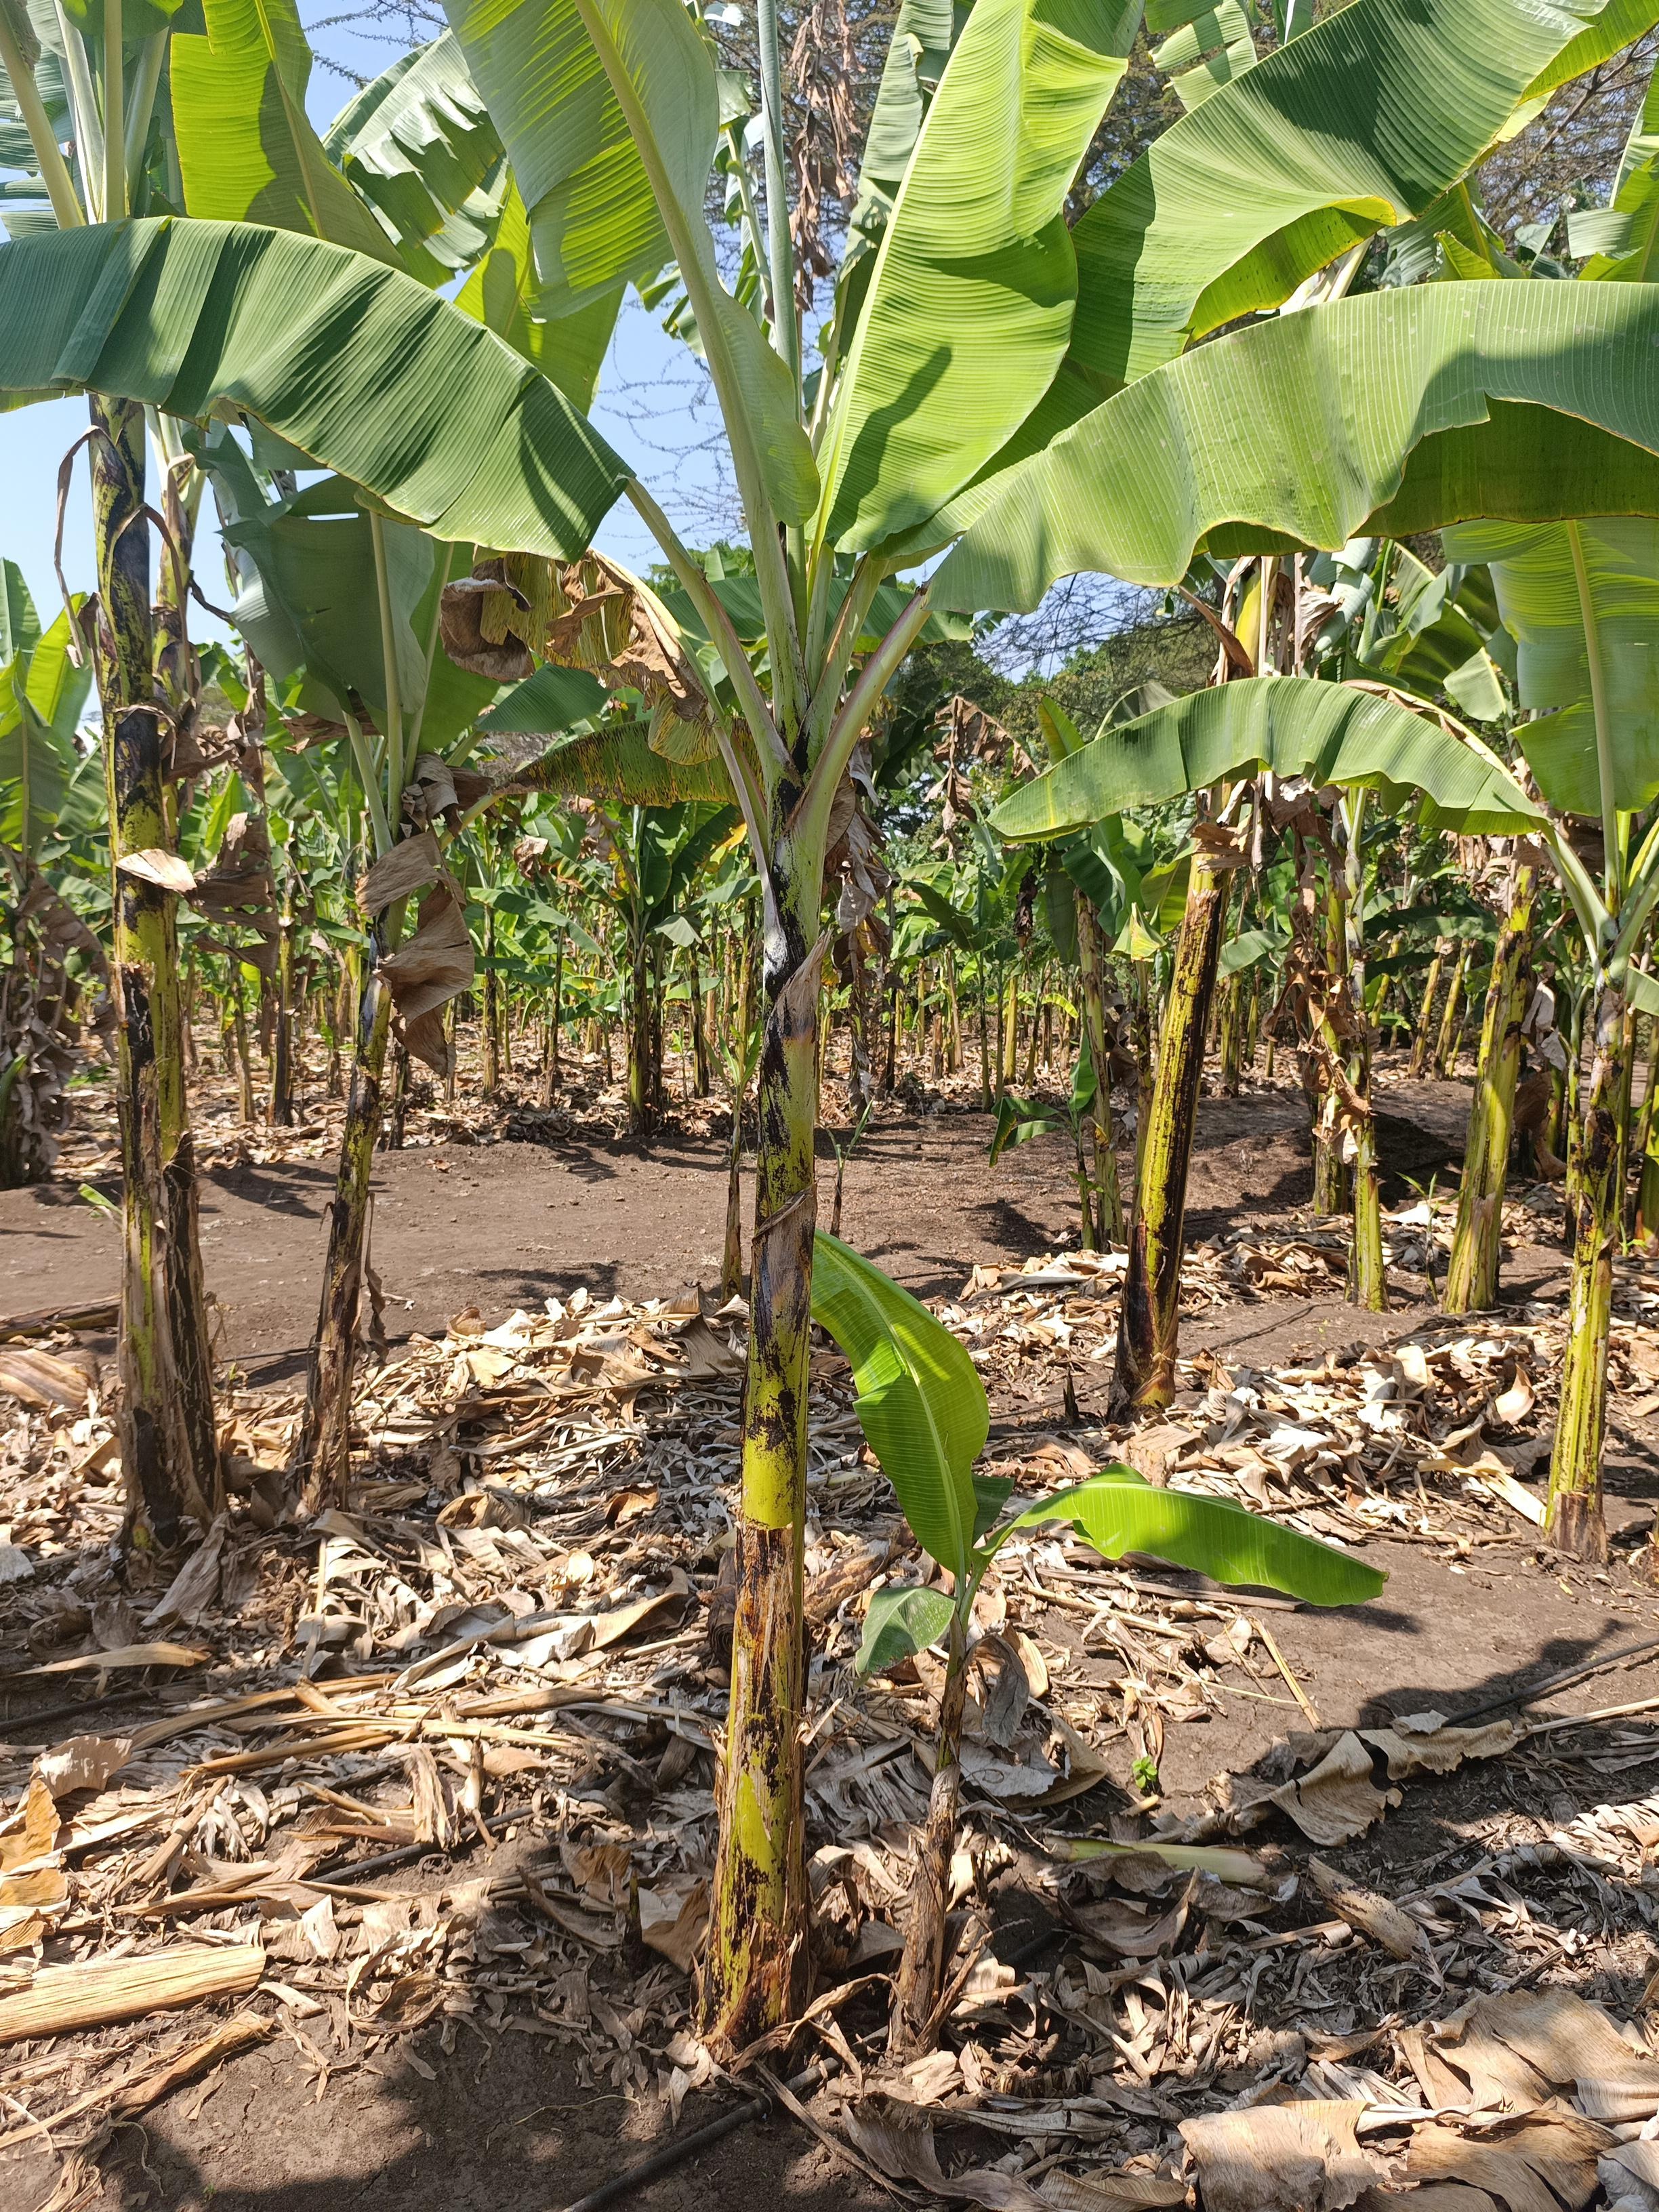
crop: banana
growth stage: vegetative
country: Tanzania
